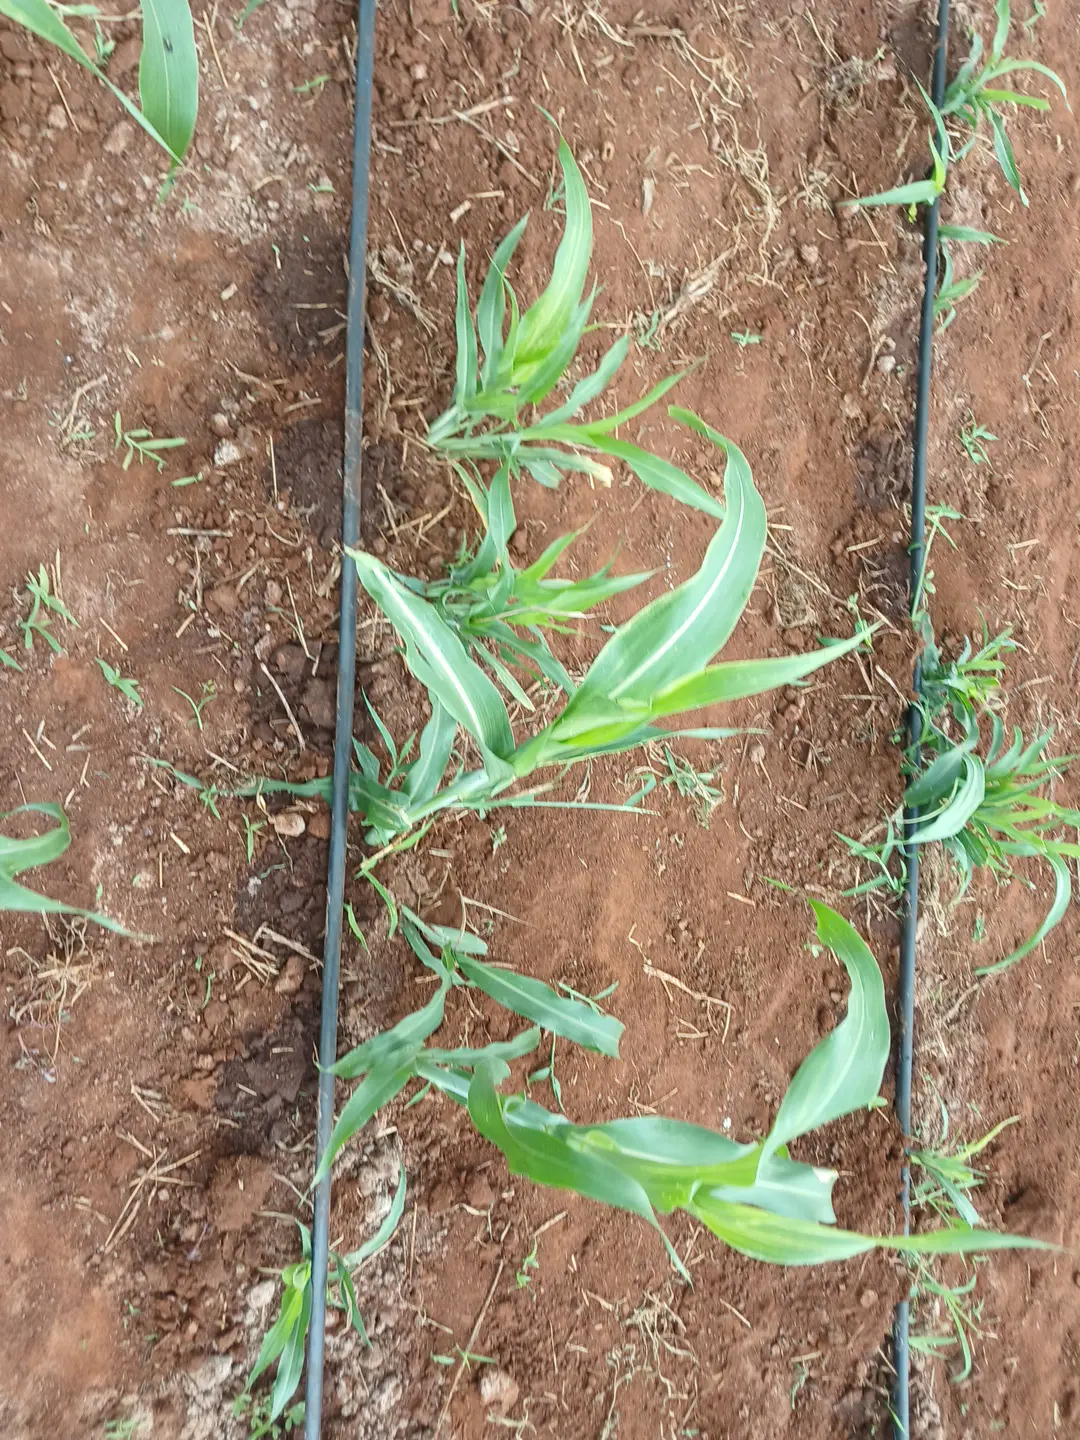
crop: sorghum
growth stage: elongation stem
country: Kenya
